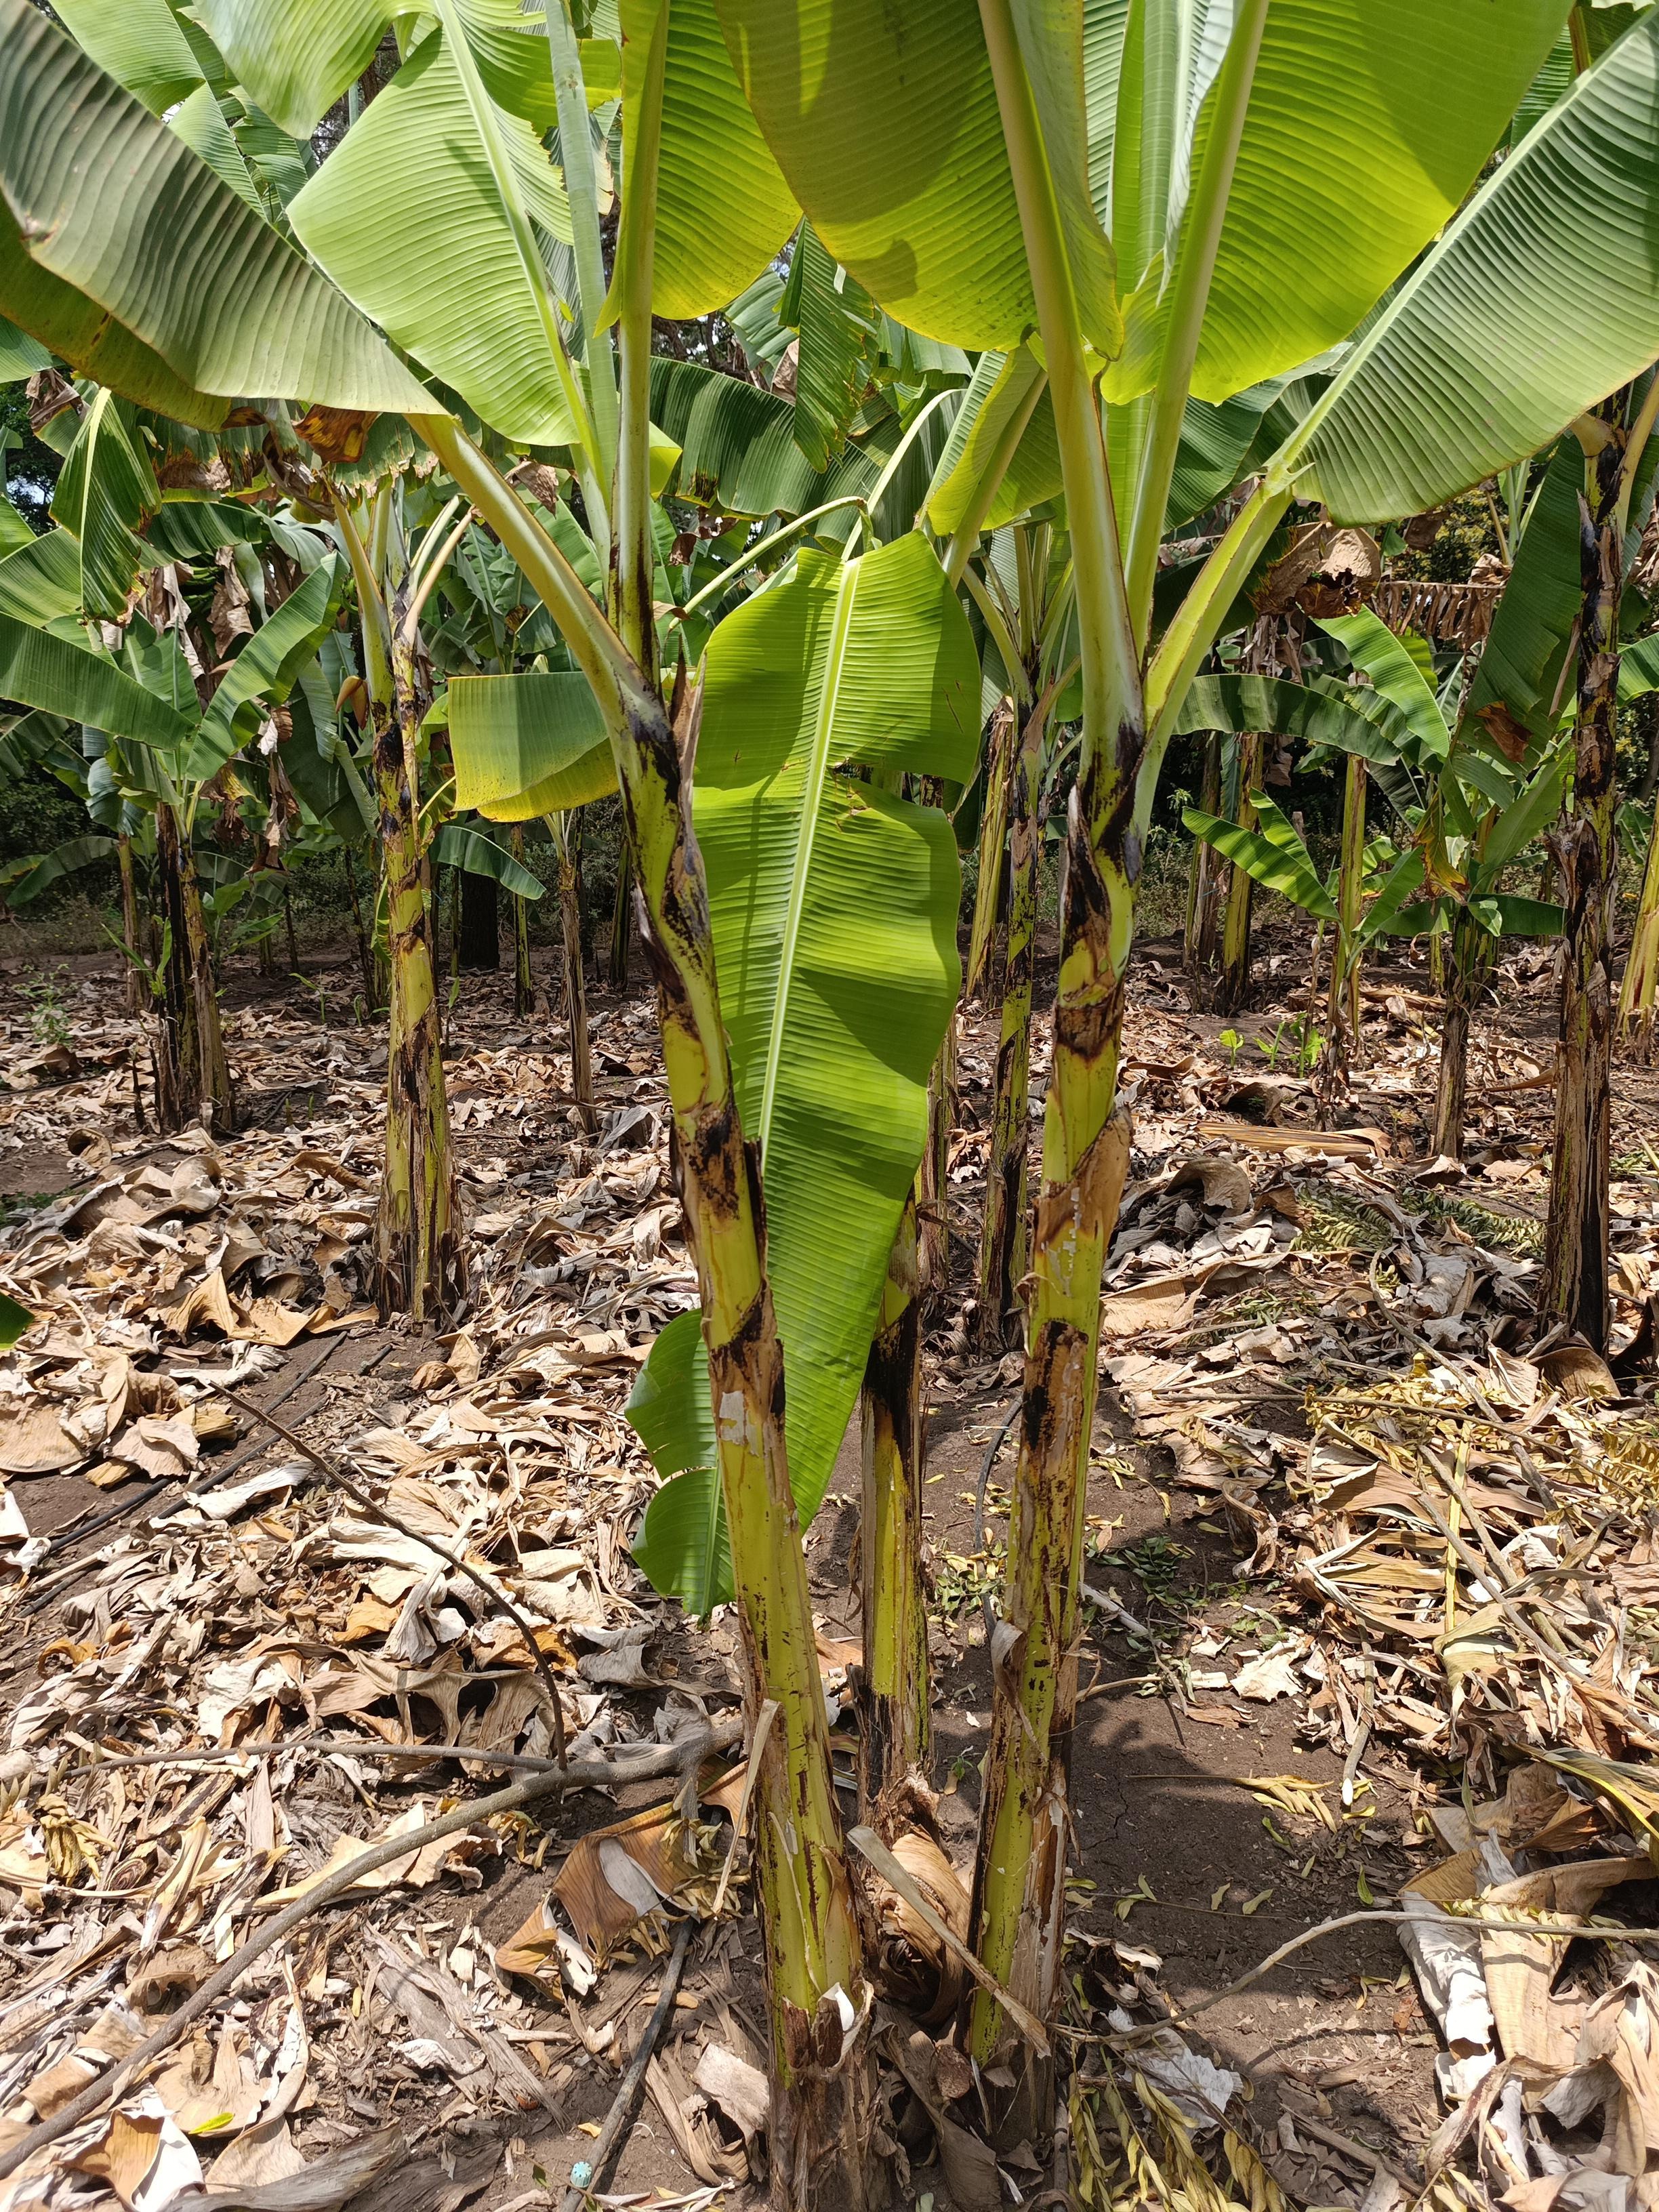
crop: banana
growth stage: vegetative
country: Tanzania
